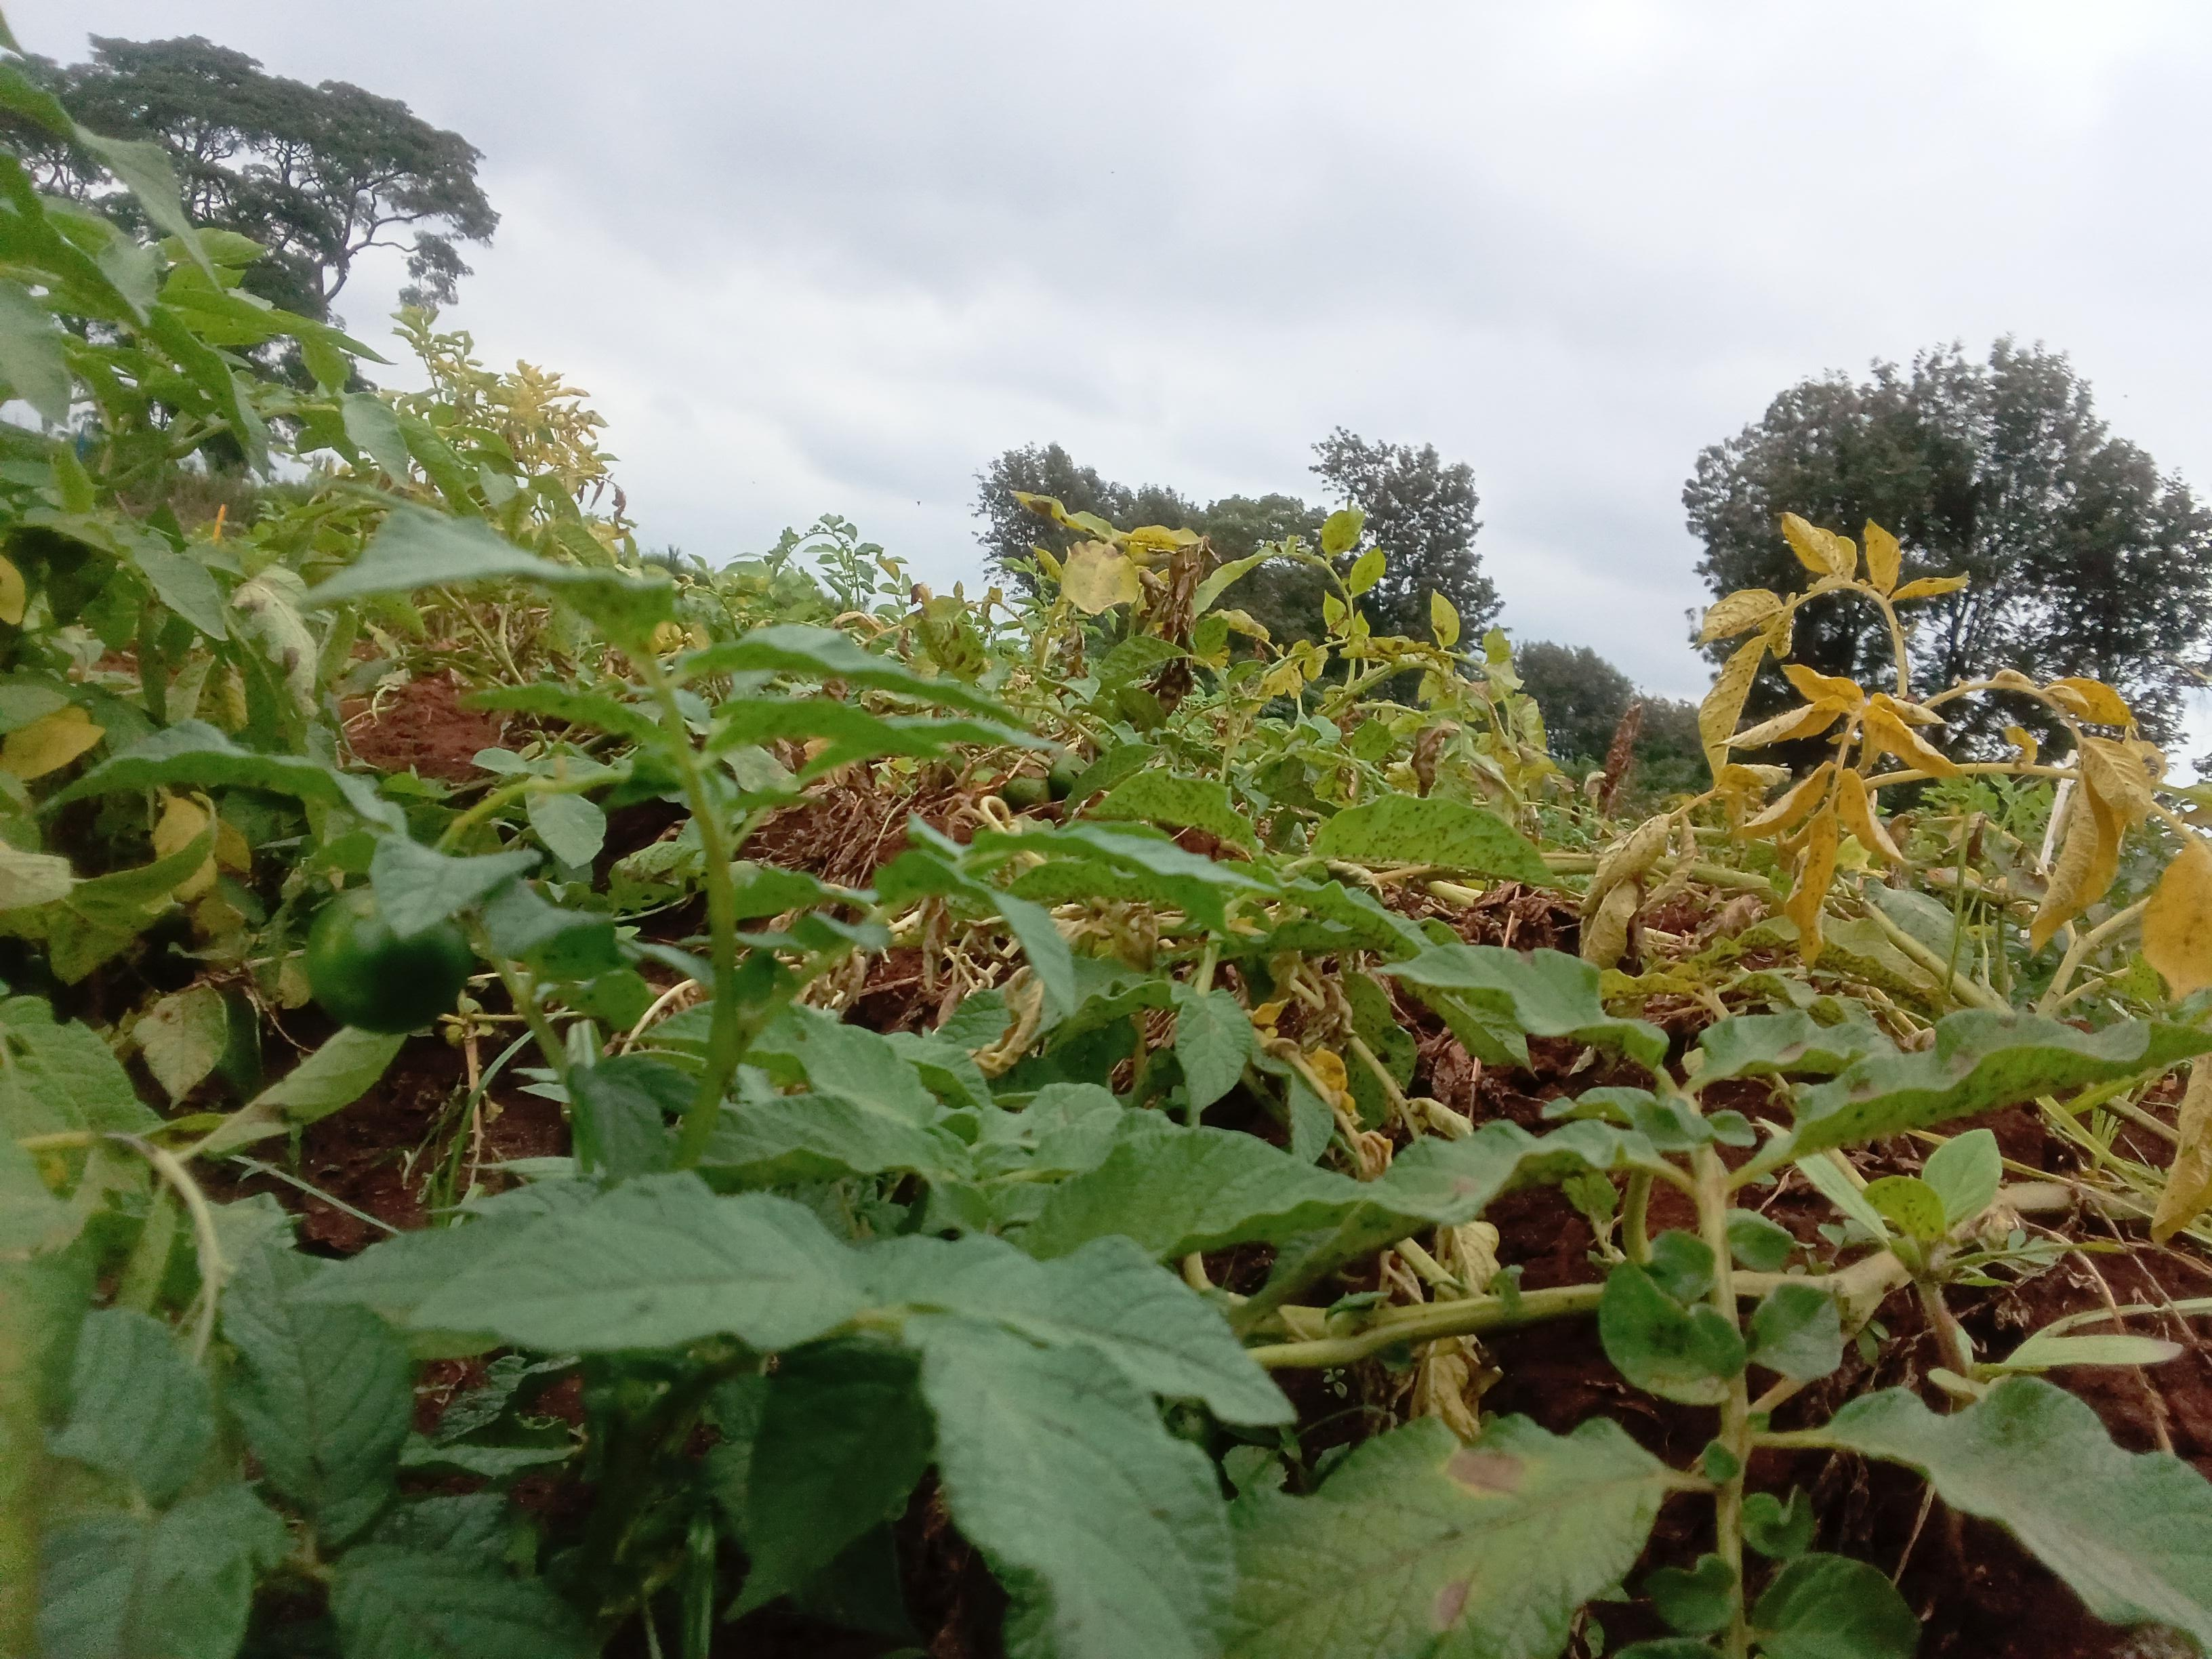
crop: potato
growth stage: harvest maturity
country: Kenya
